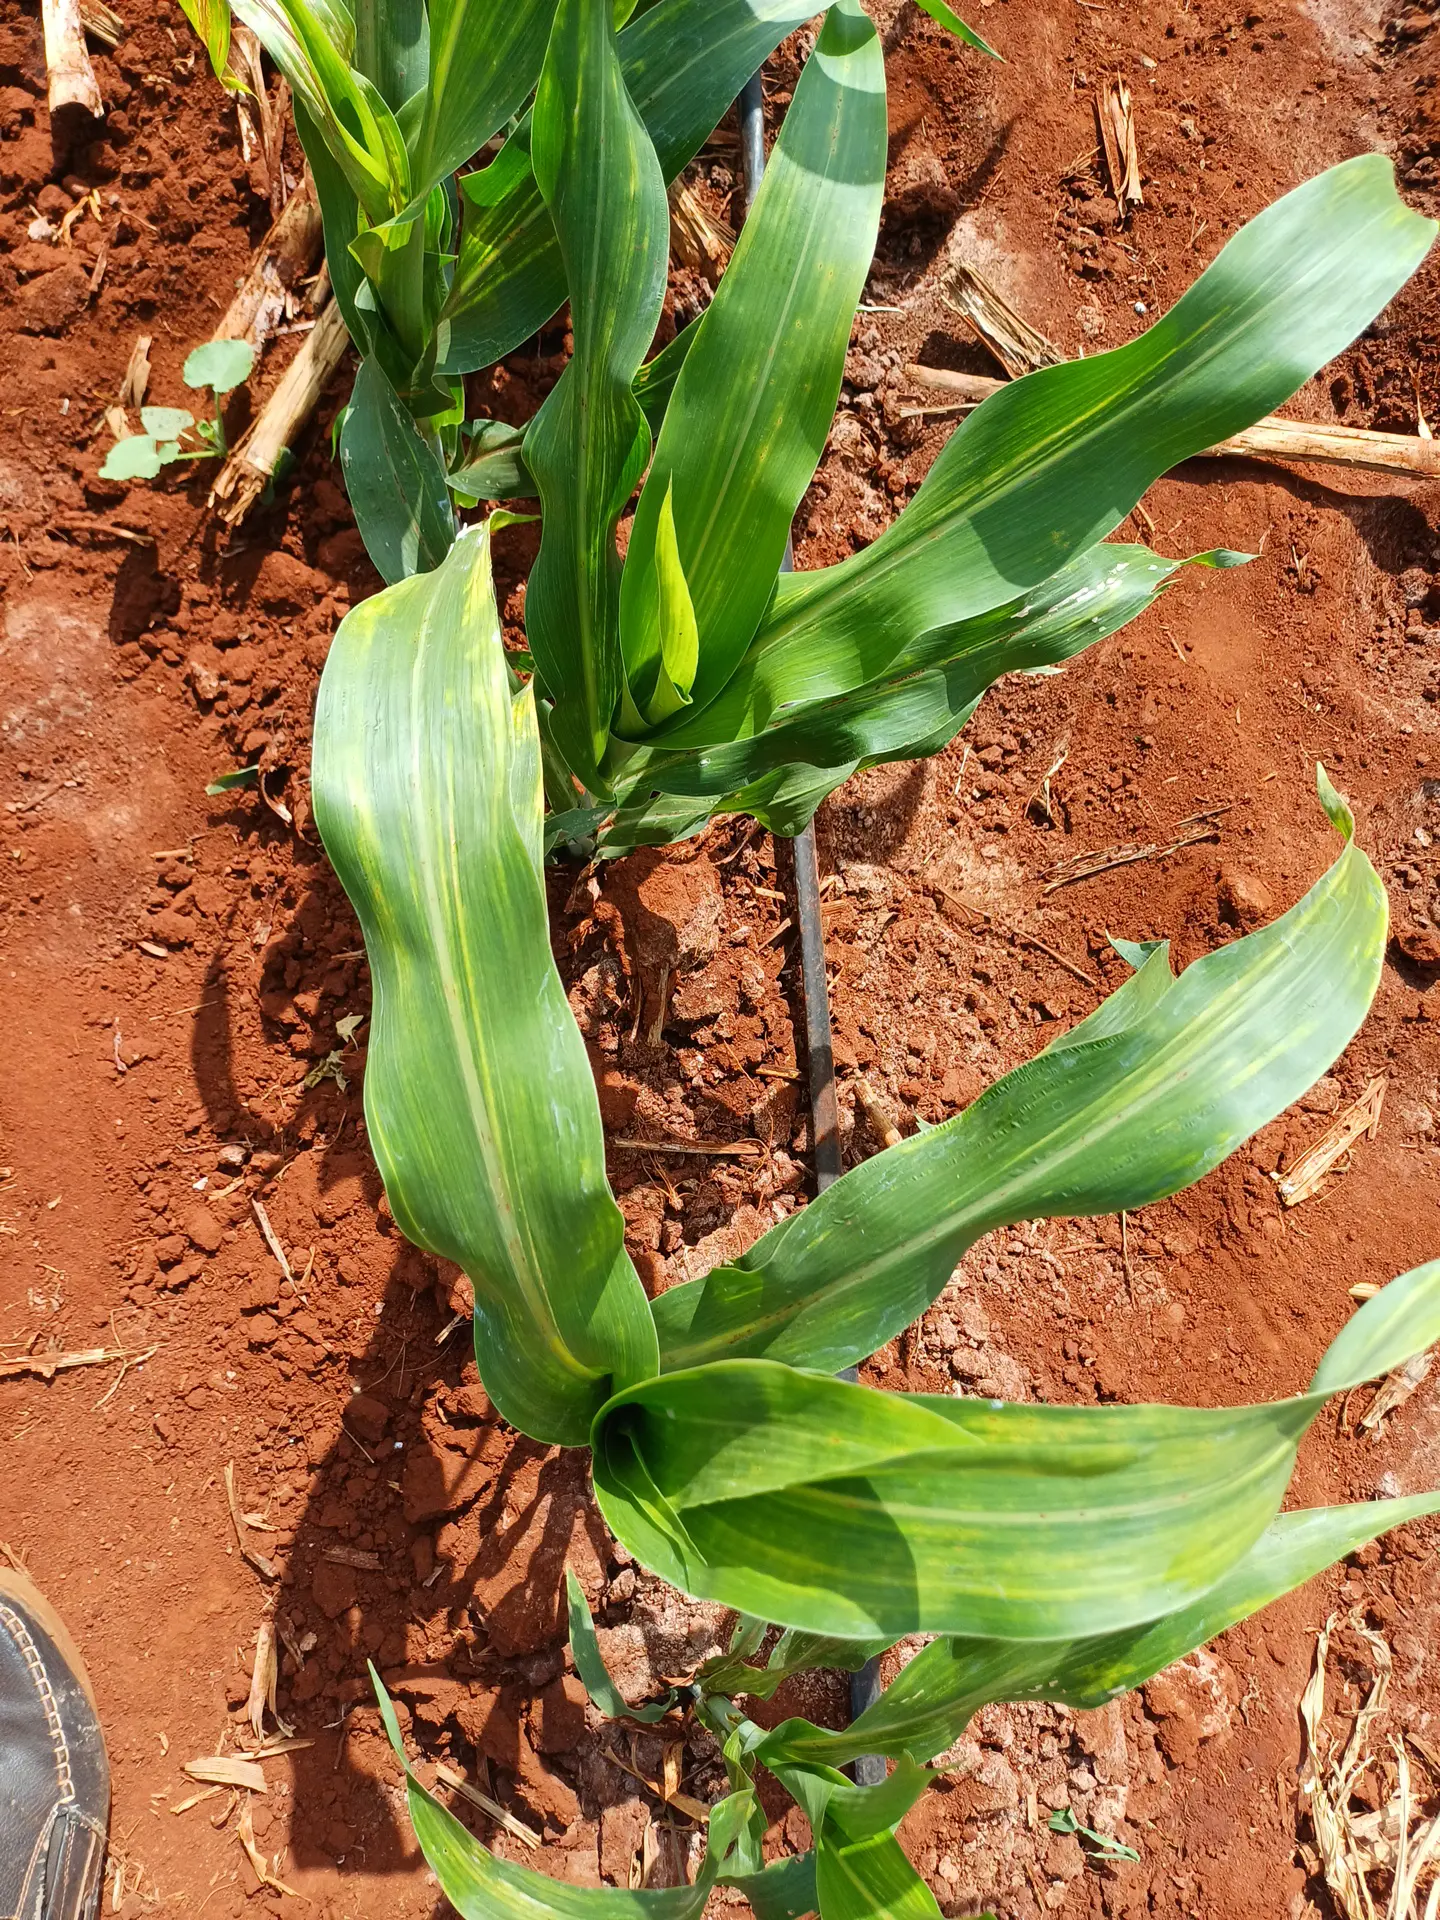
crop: sorghum
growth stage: vegetative
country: Kenya
